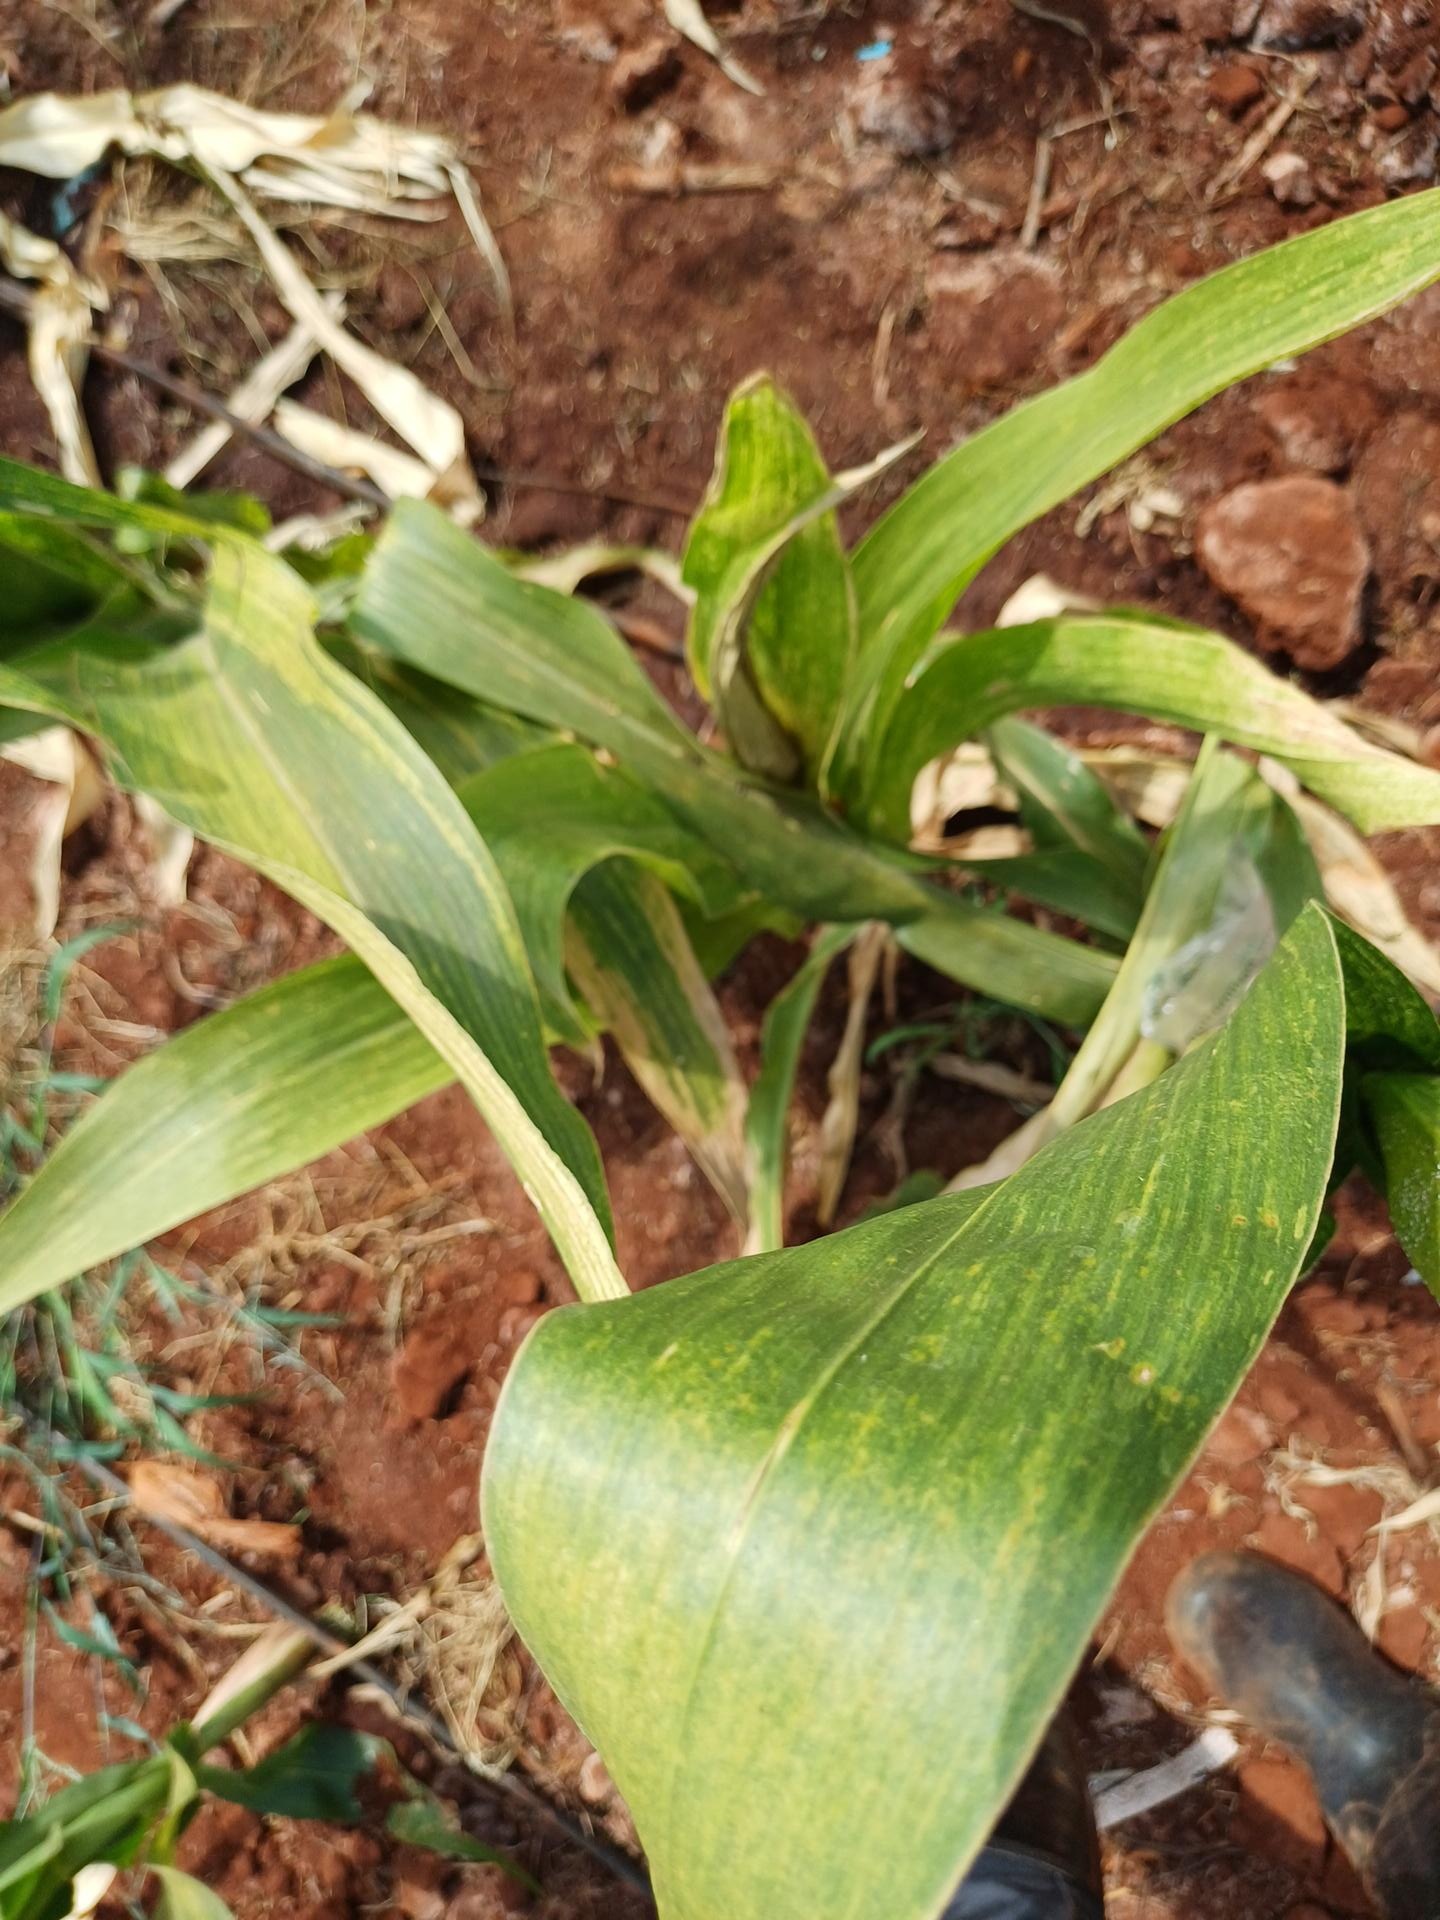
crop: maize
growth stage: flowering
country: Kenya
